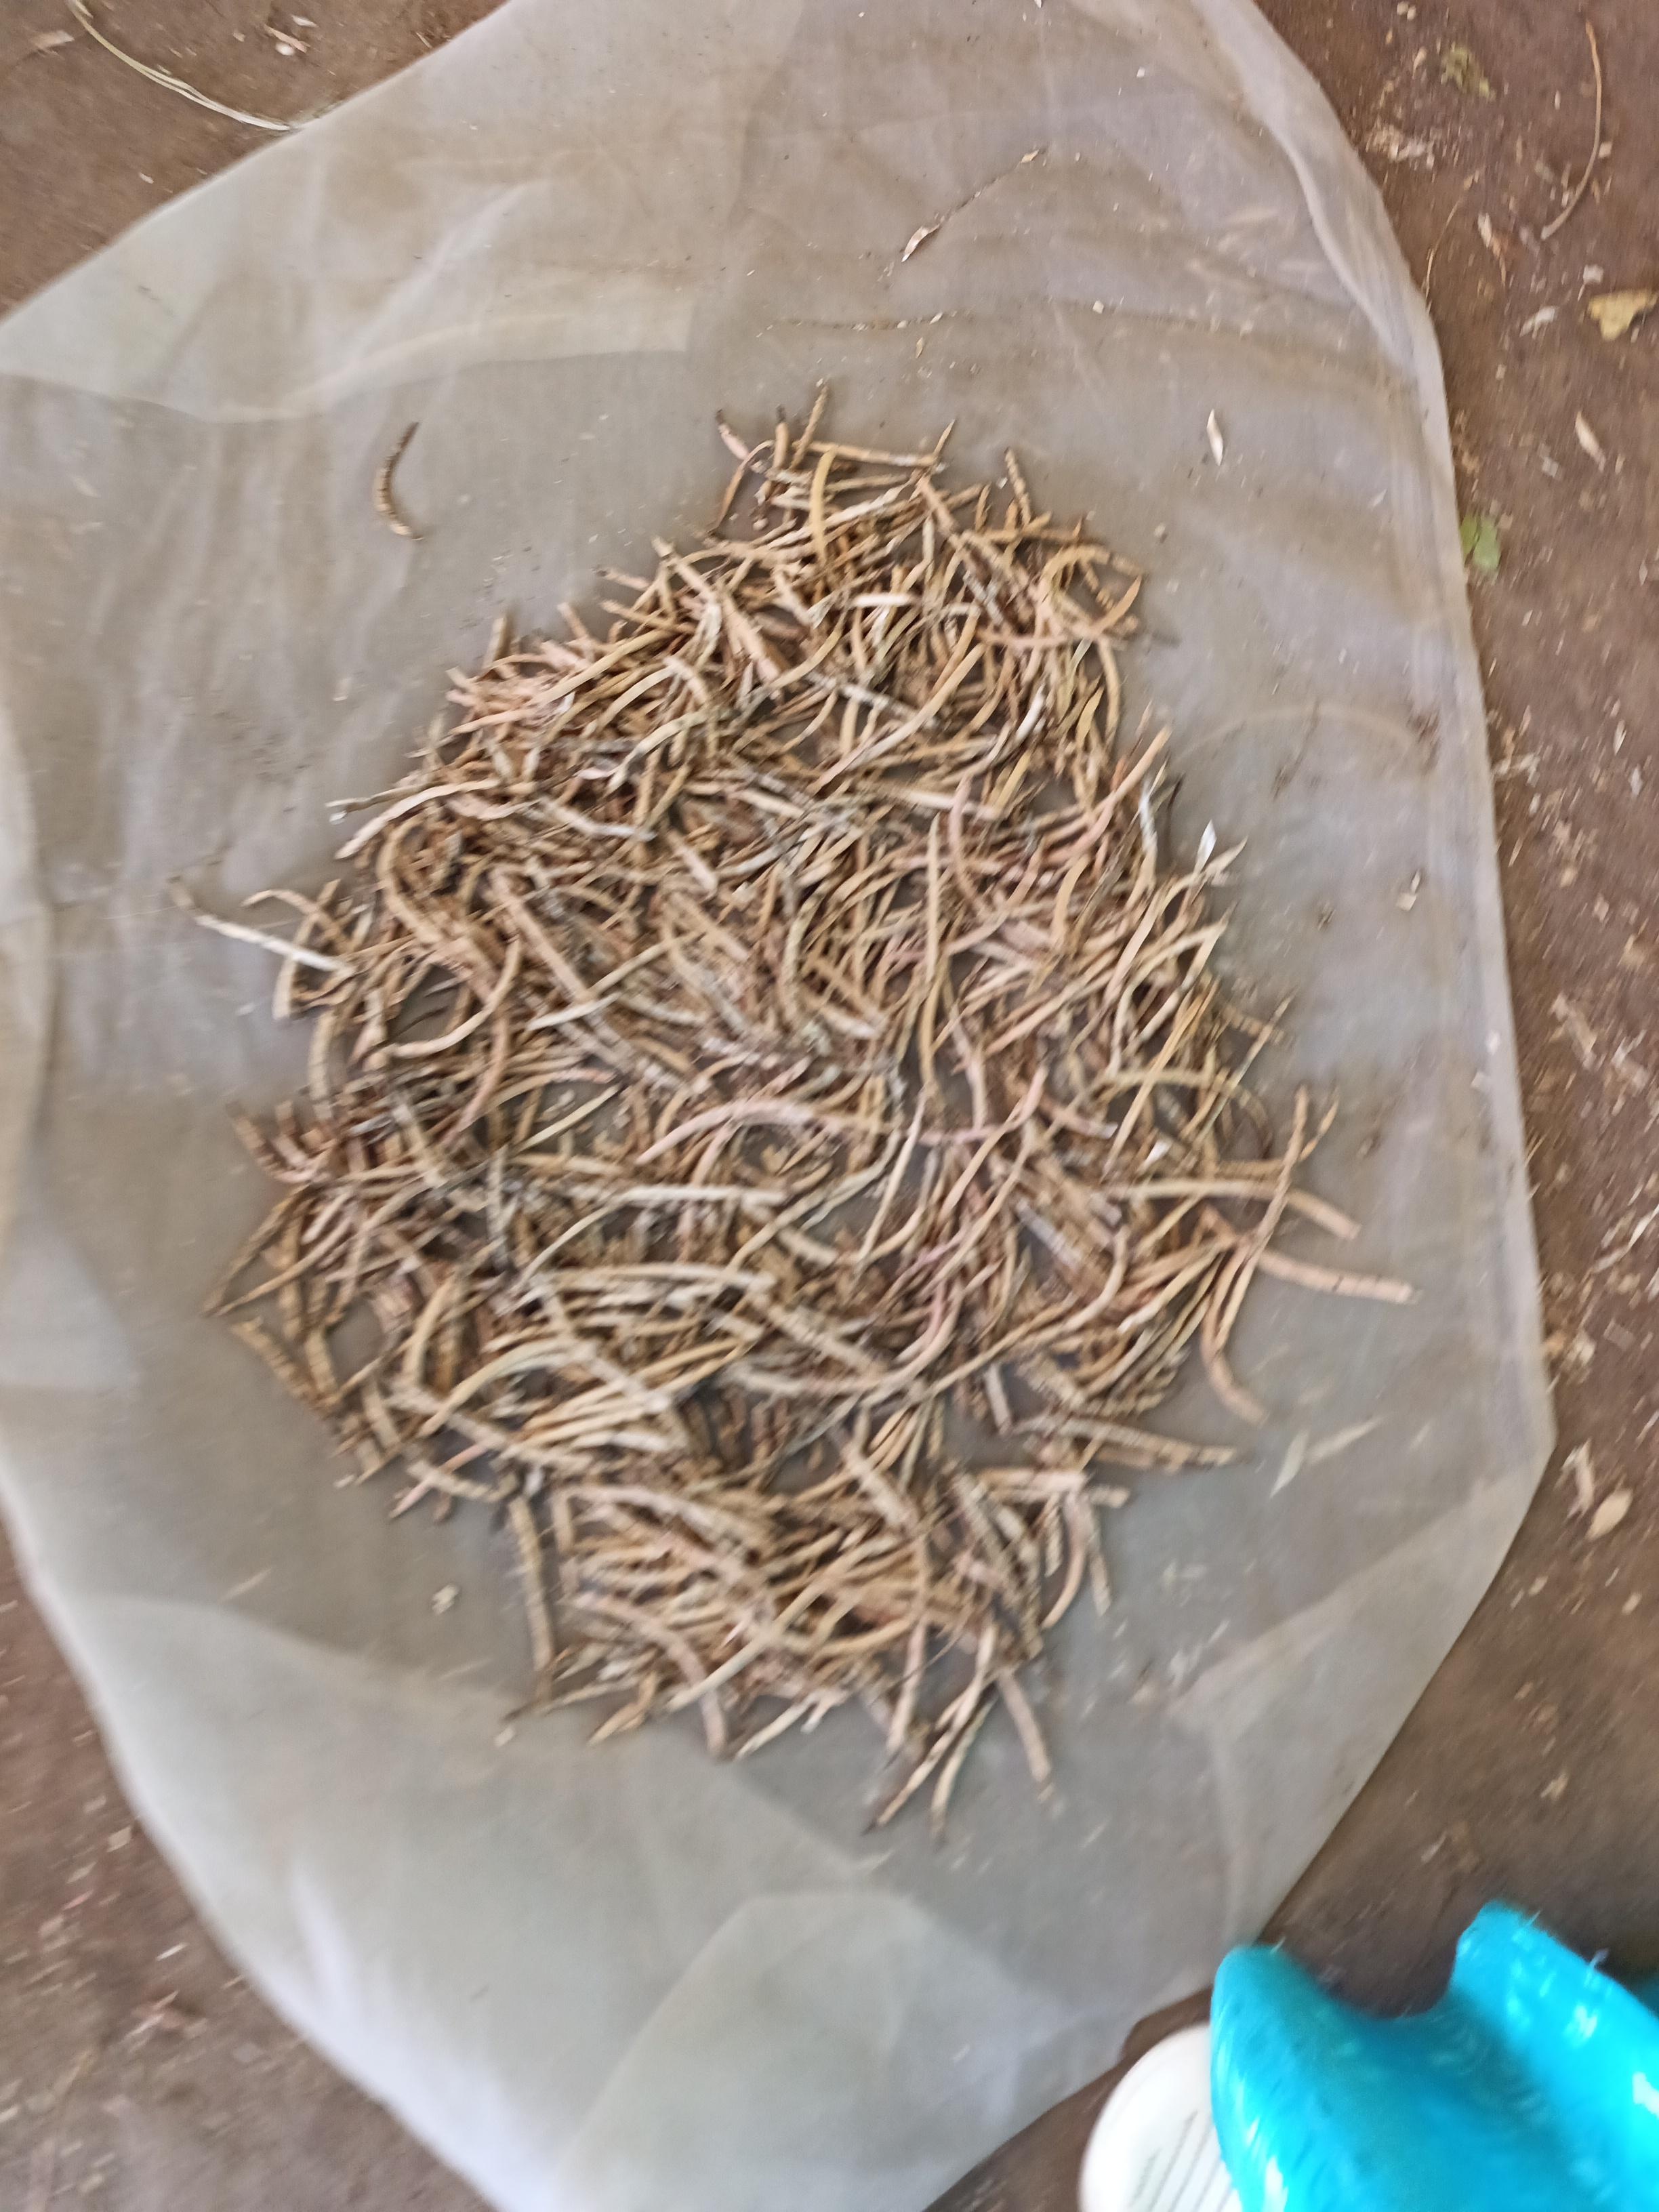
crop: cowpea
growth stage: harvest
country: Nigeria
